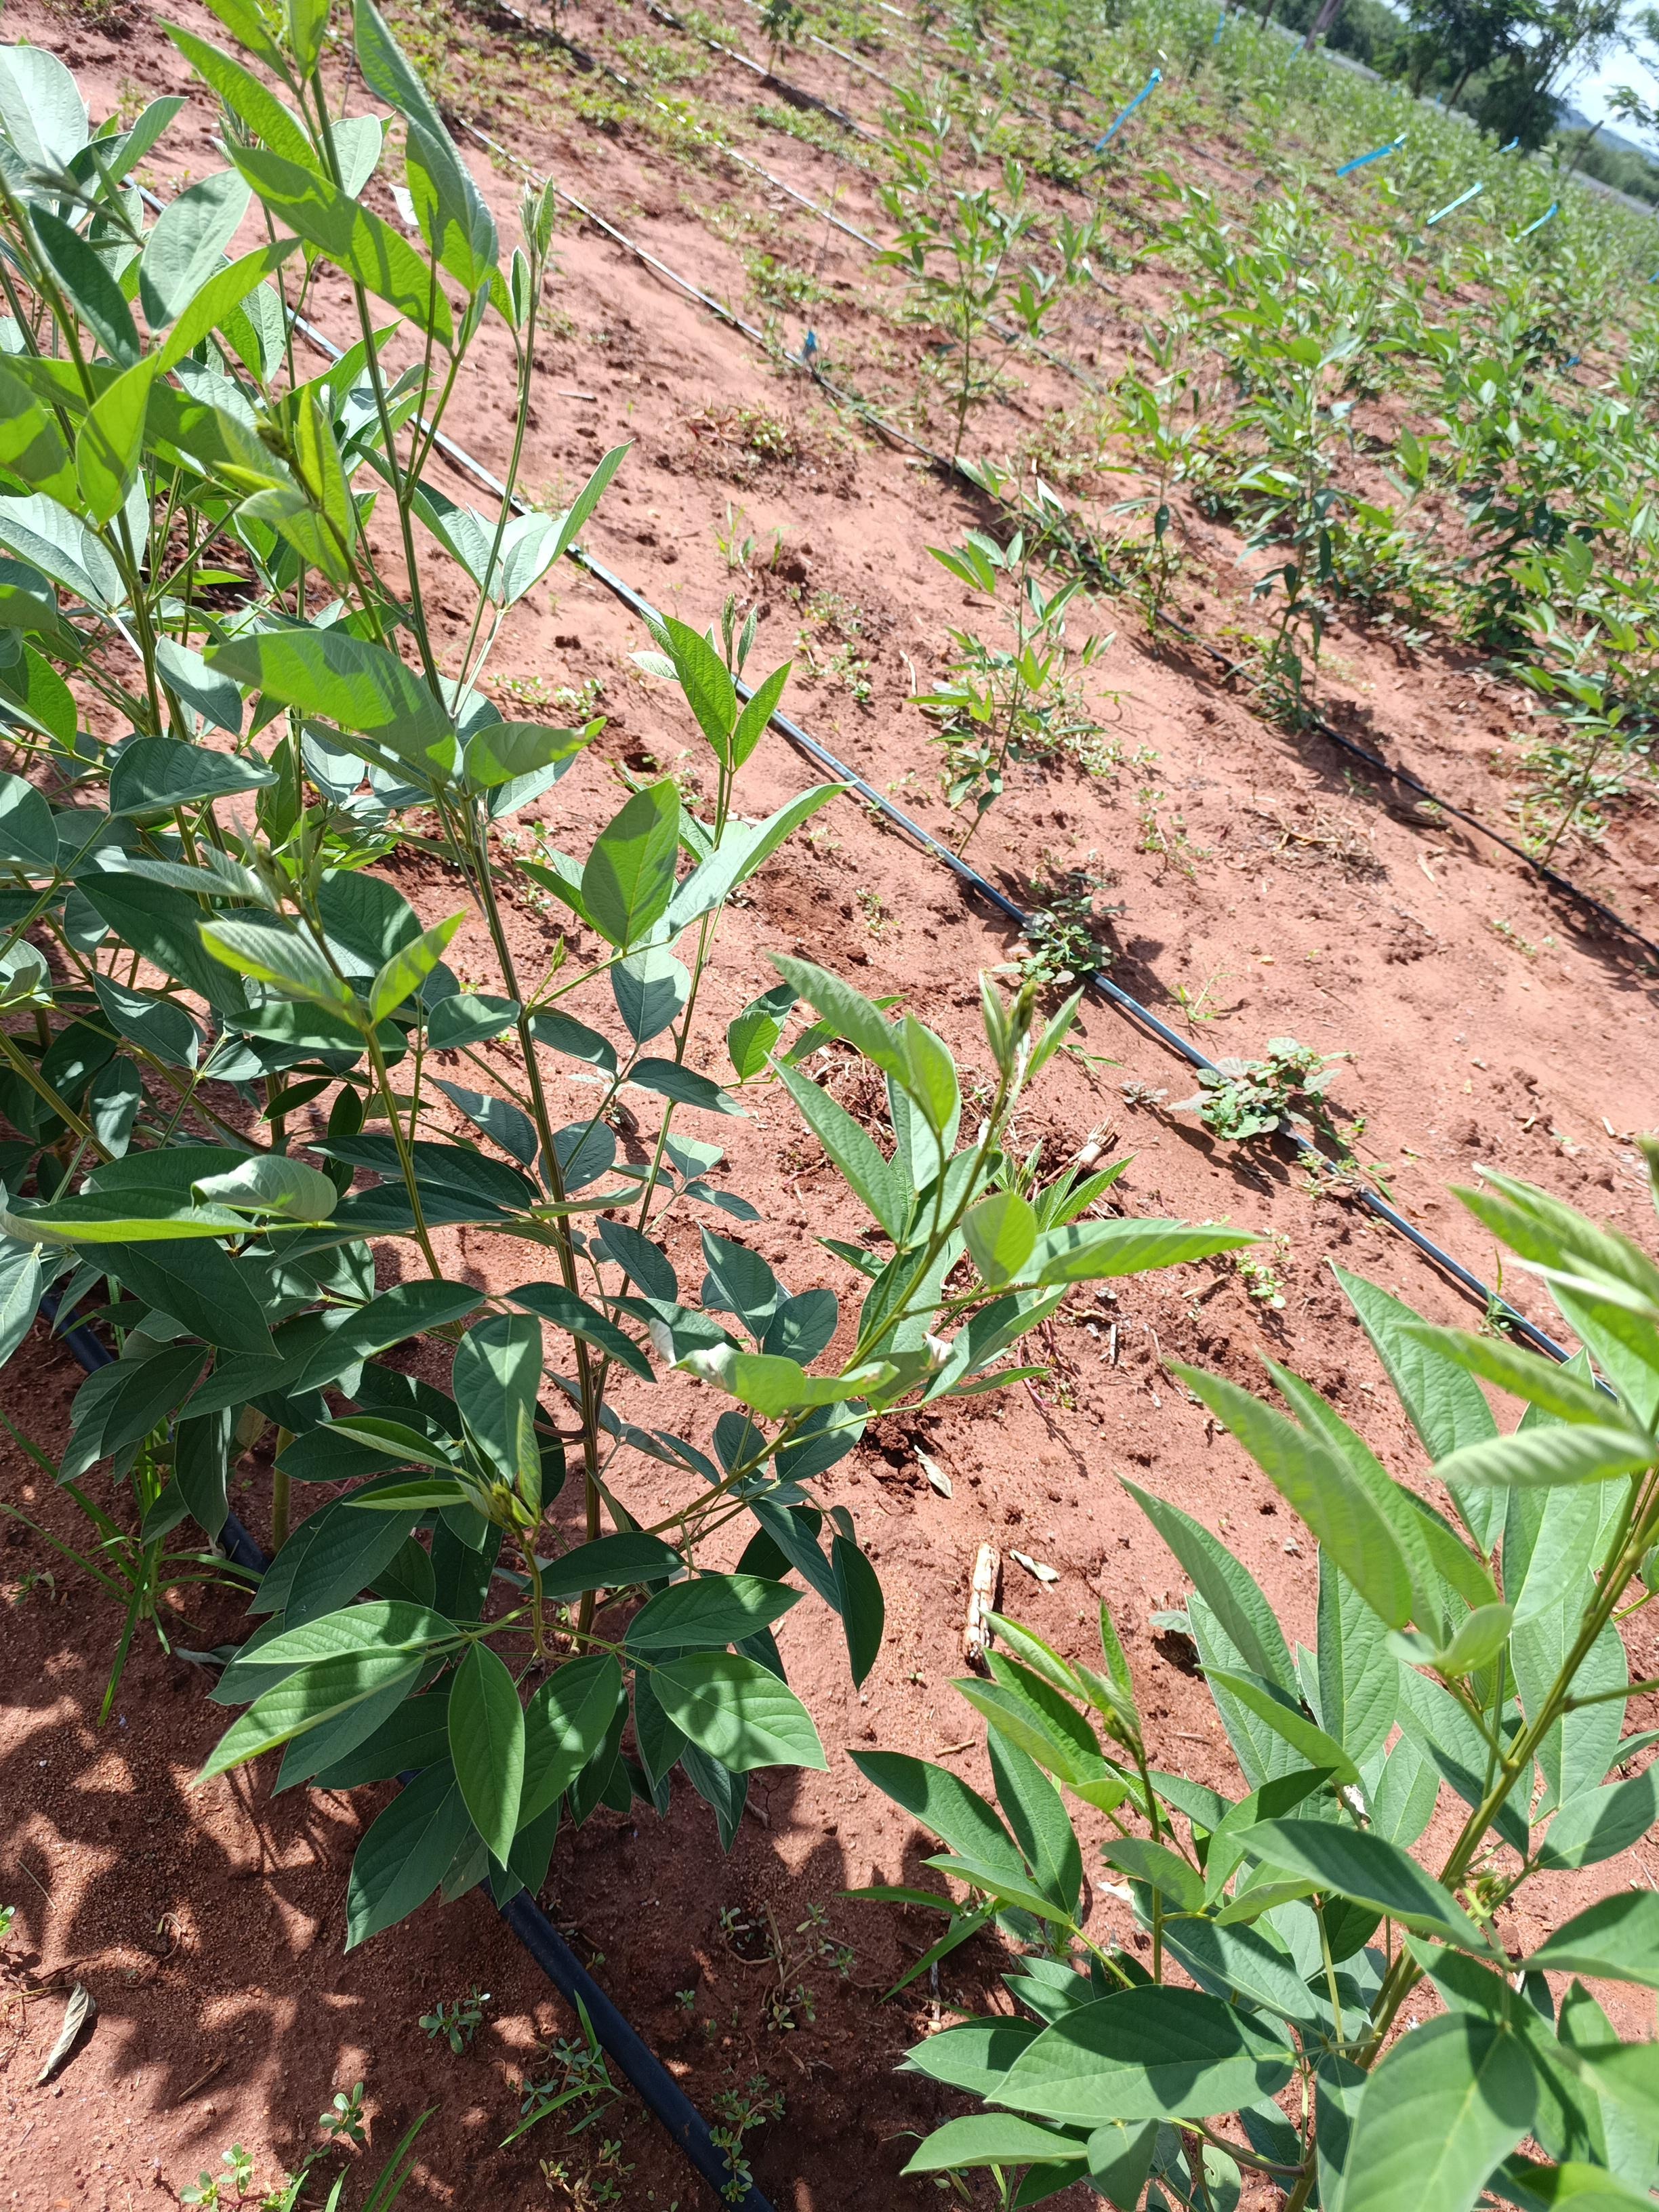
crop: pigeonpea
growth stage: vegetative
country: Kenya
